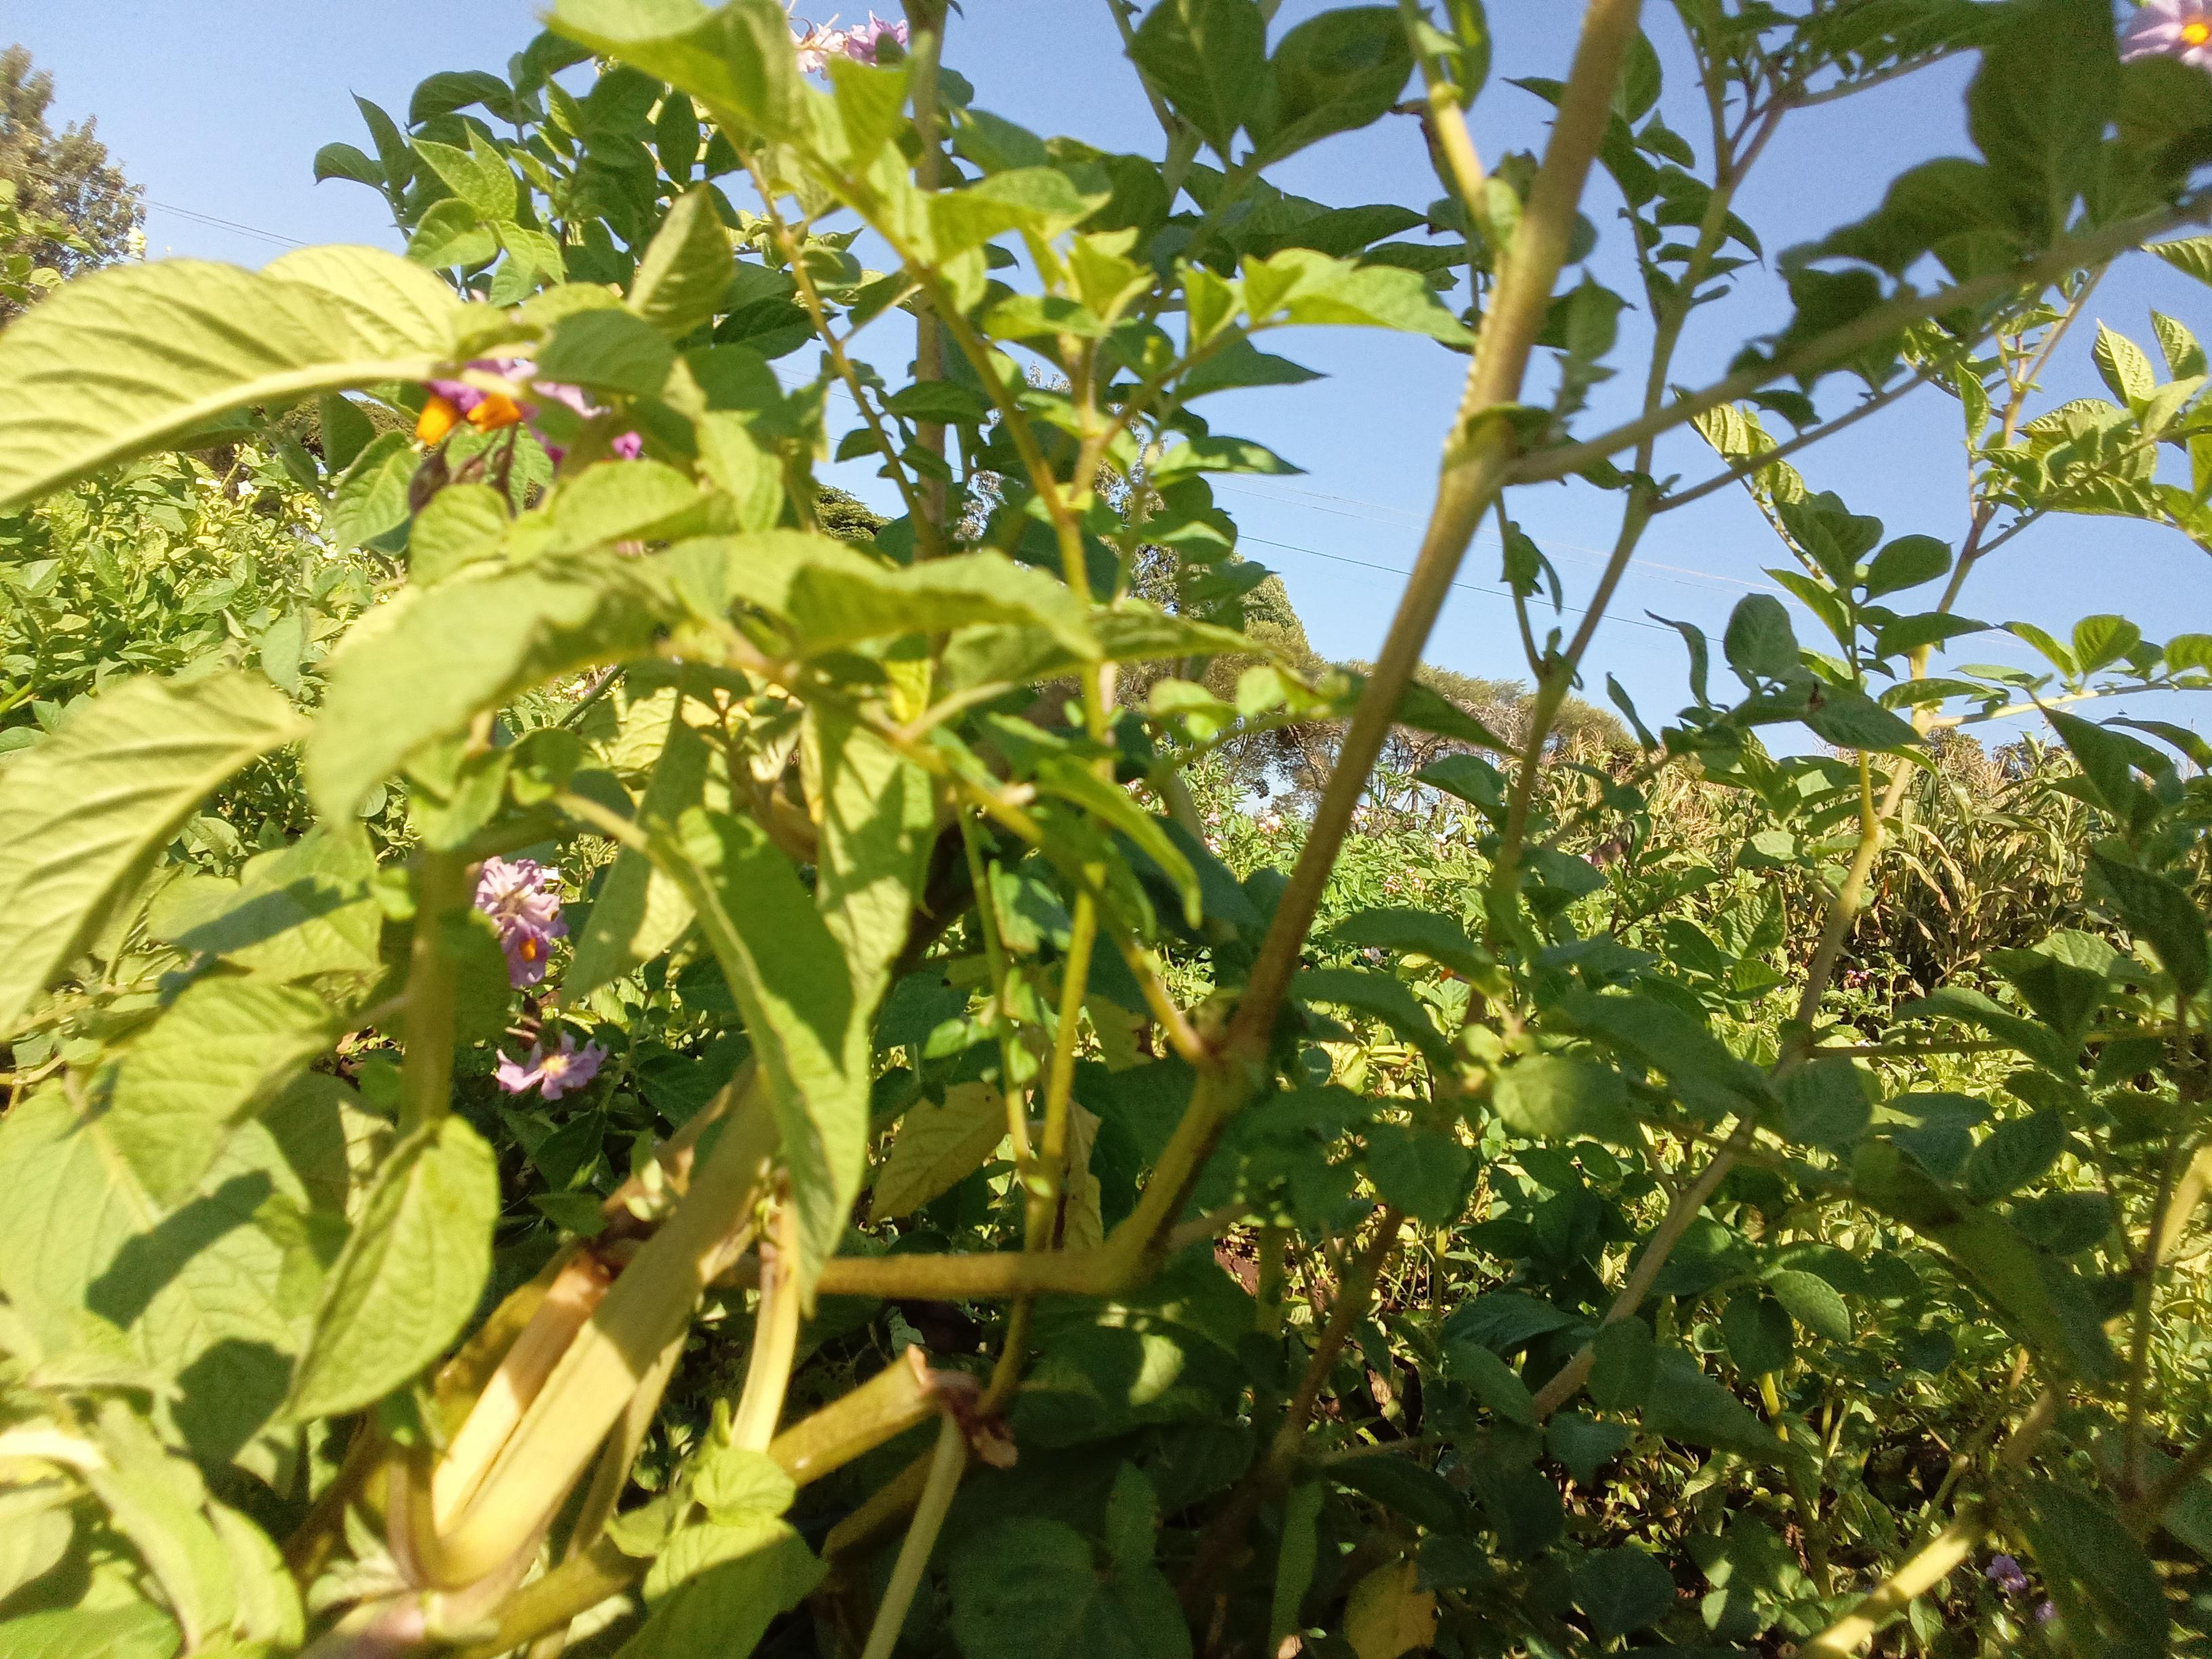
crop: potato
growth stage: flowering
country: Kenya
